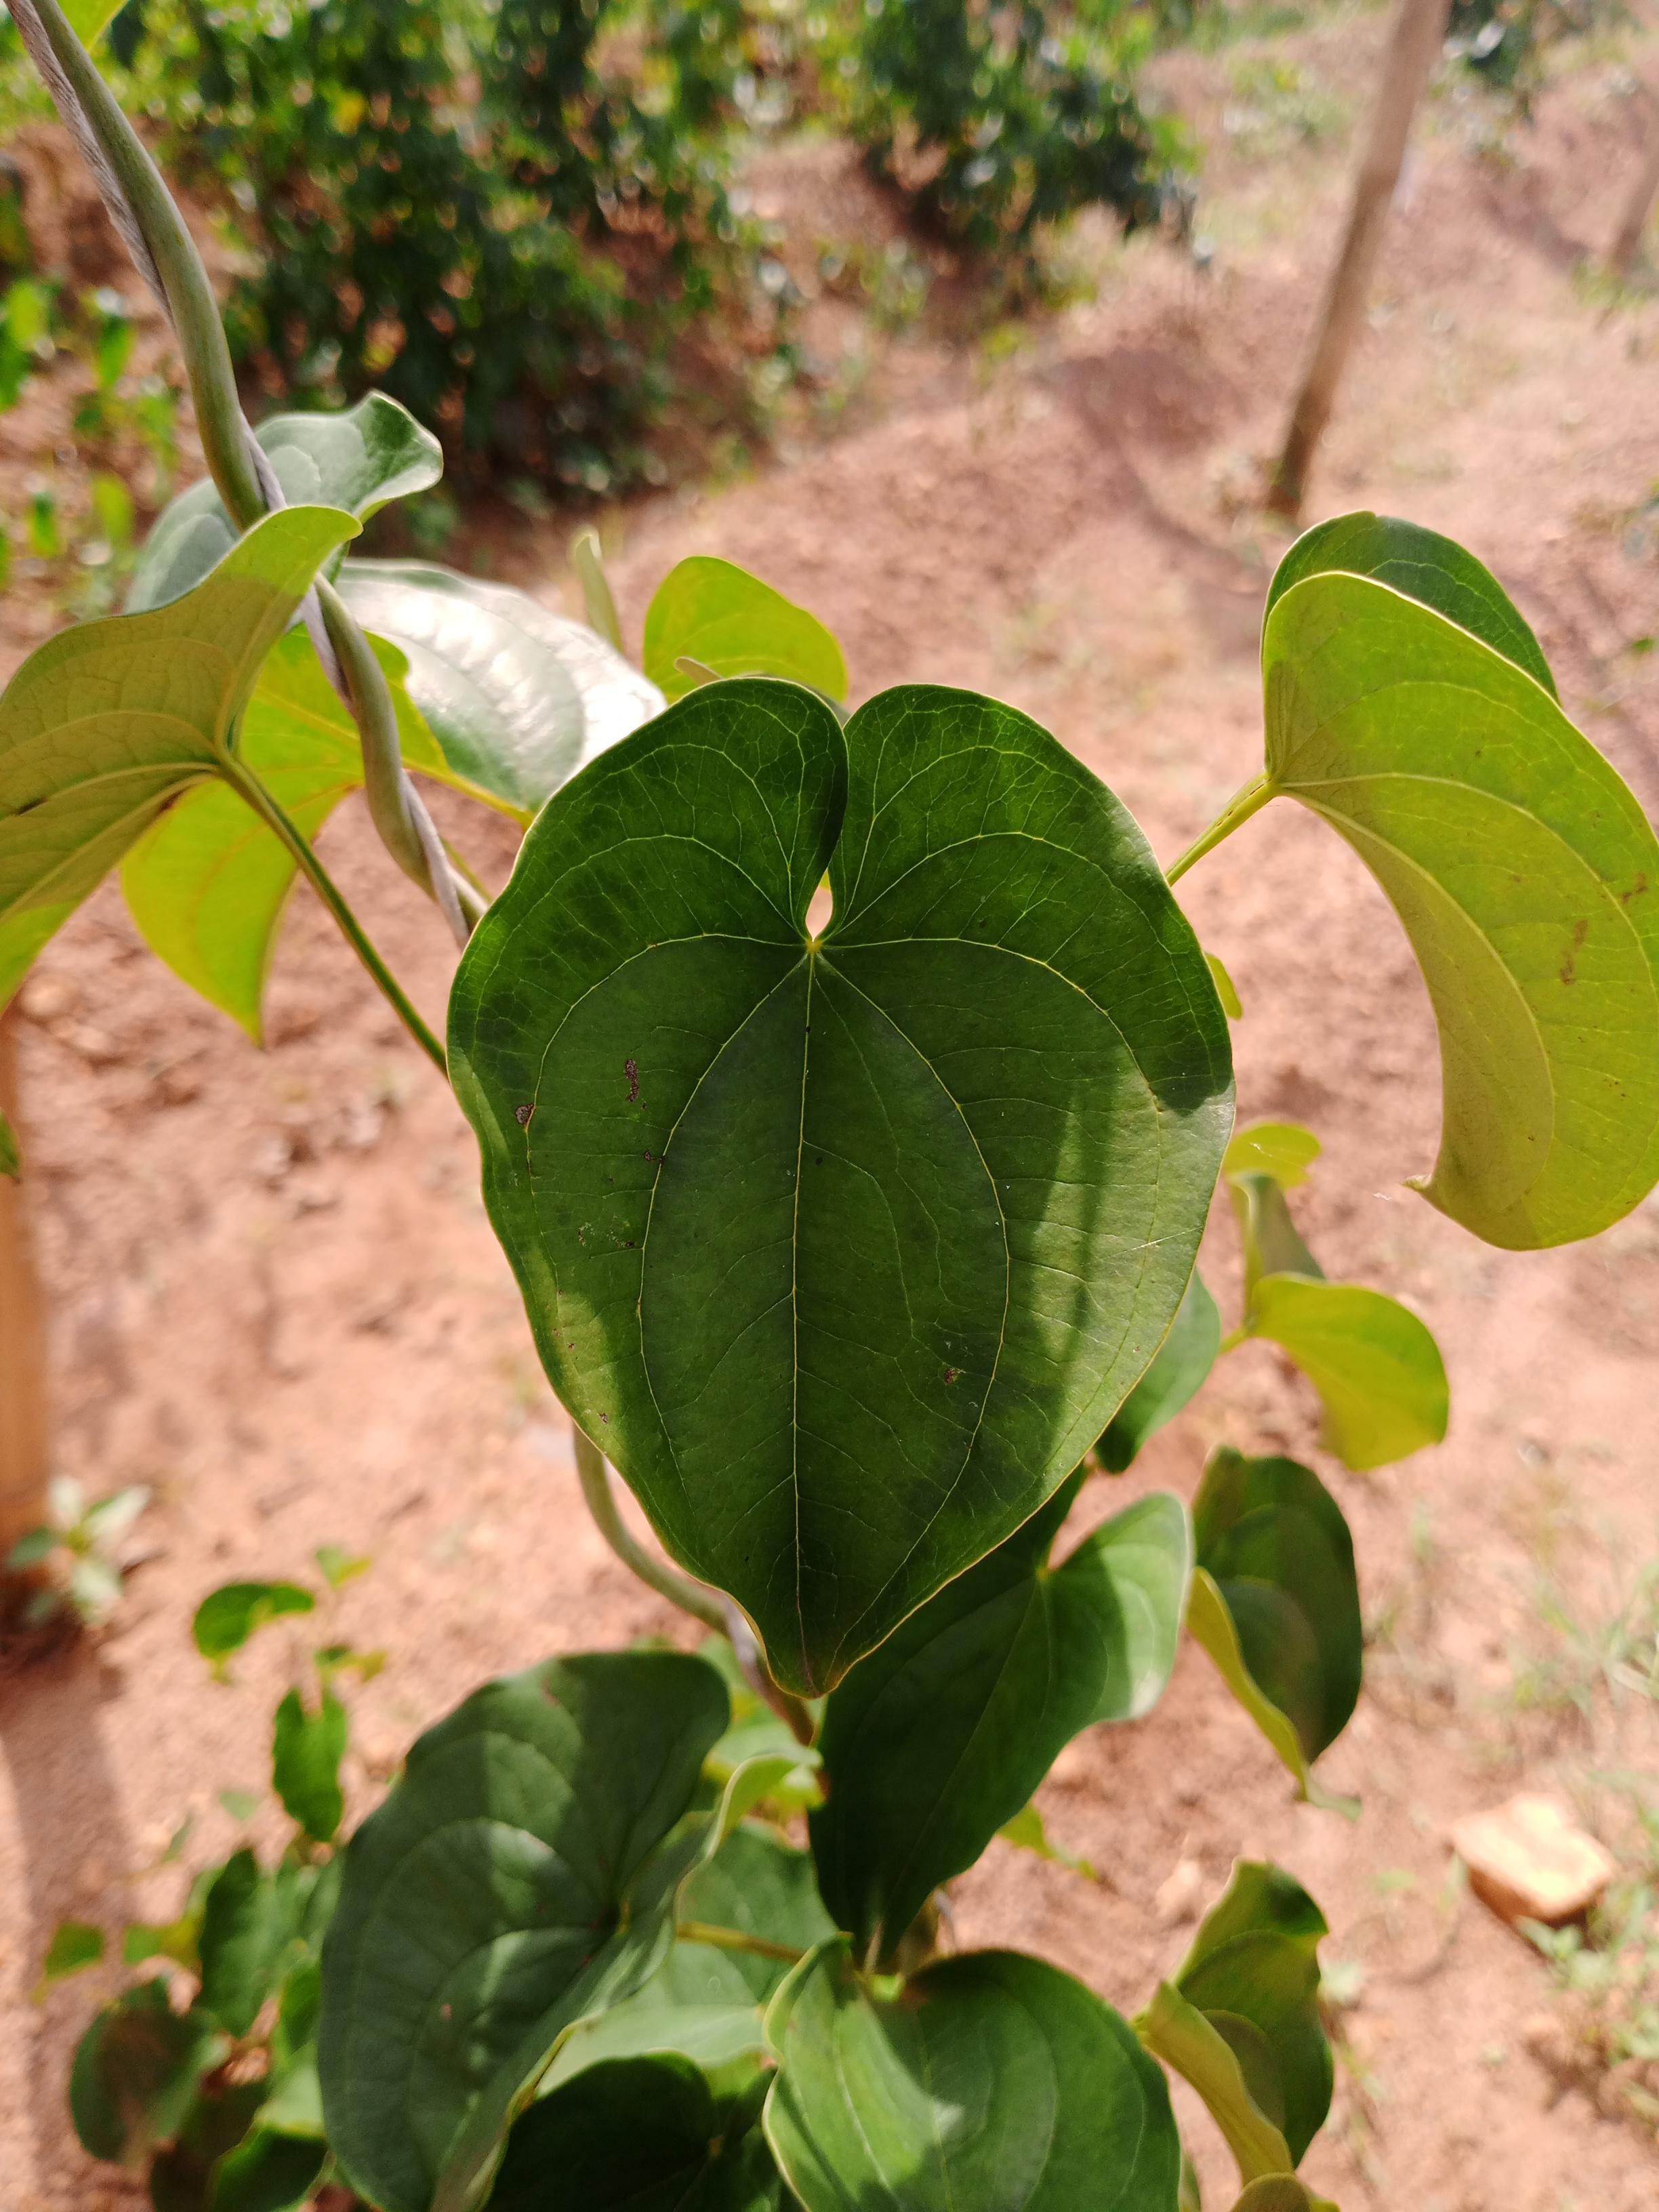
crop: yam
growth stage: vegetative
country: Nigeria
